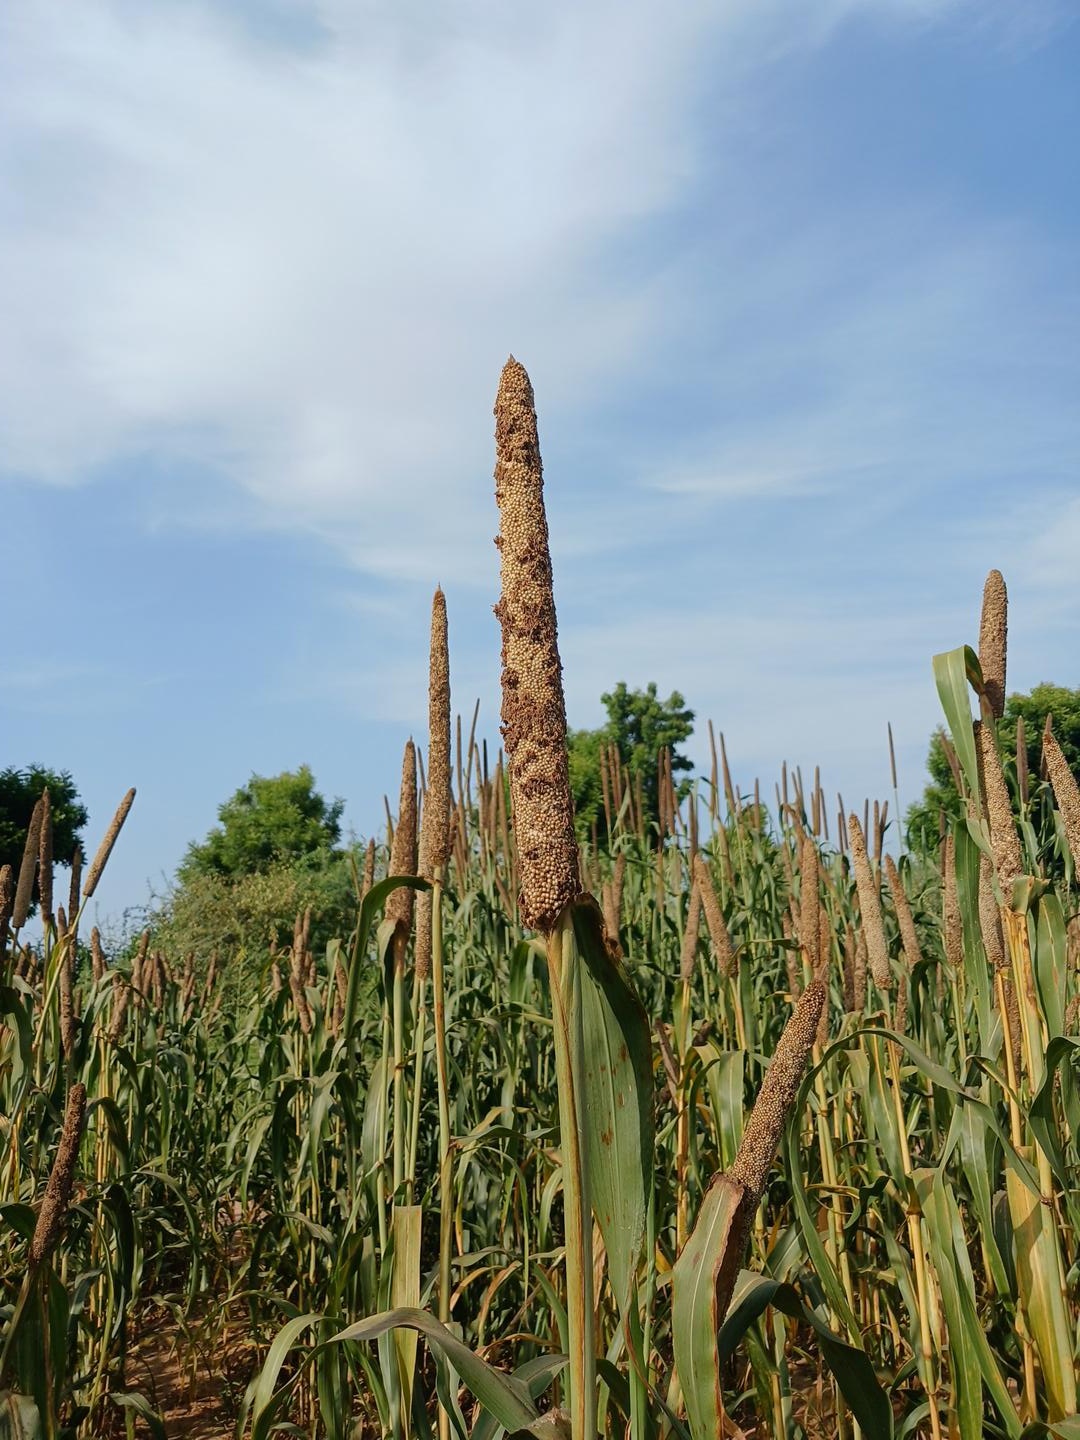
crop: pearl millet
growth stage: maturity
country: Senegal
